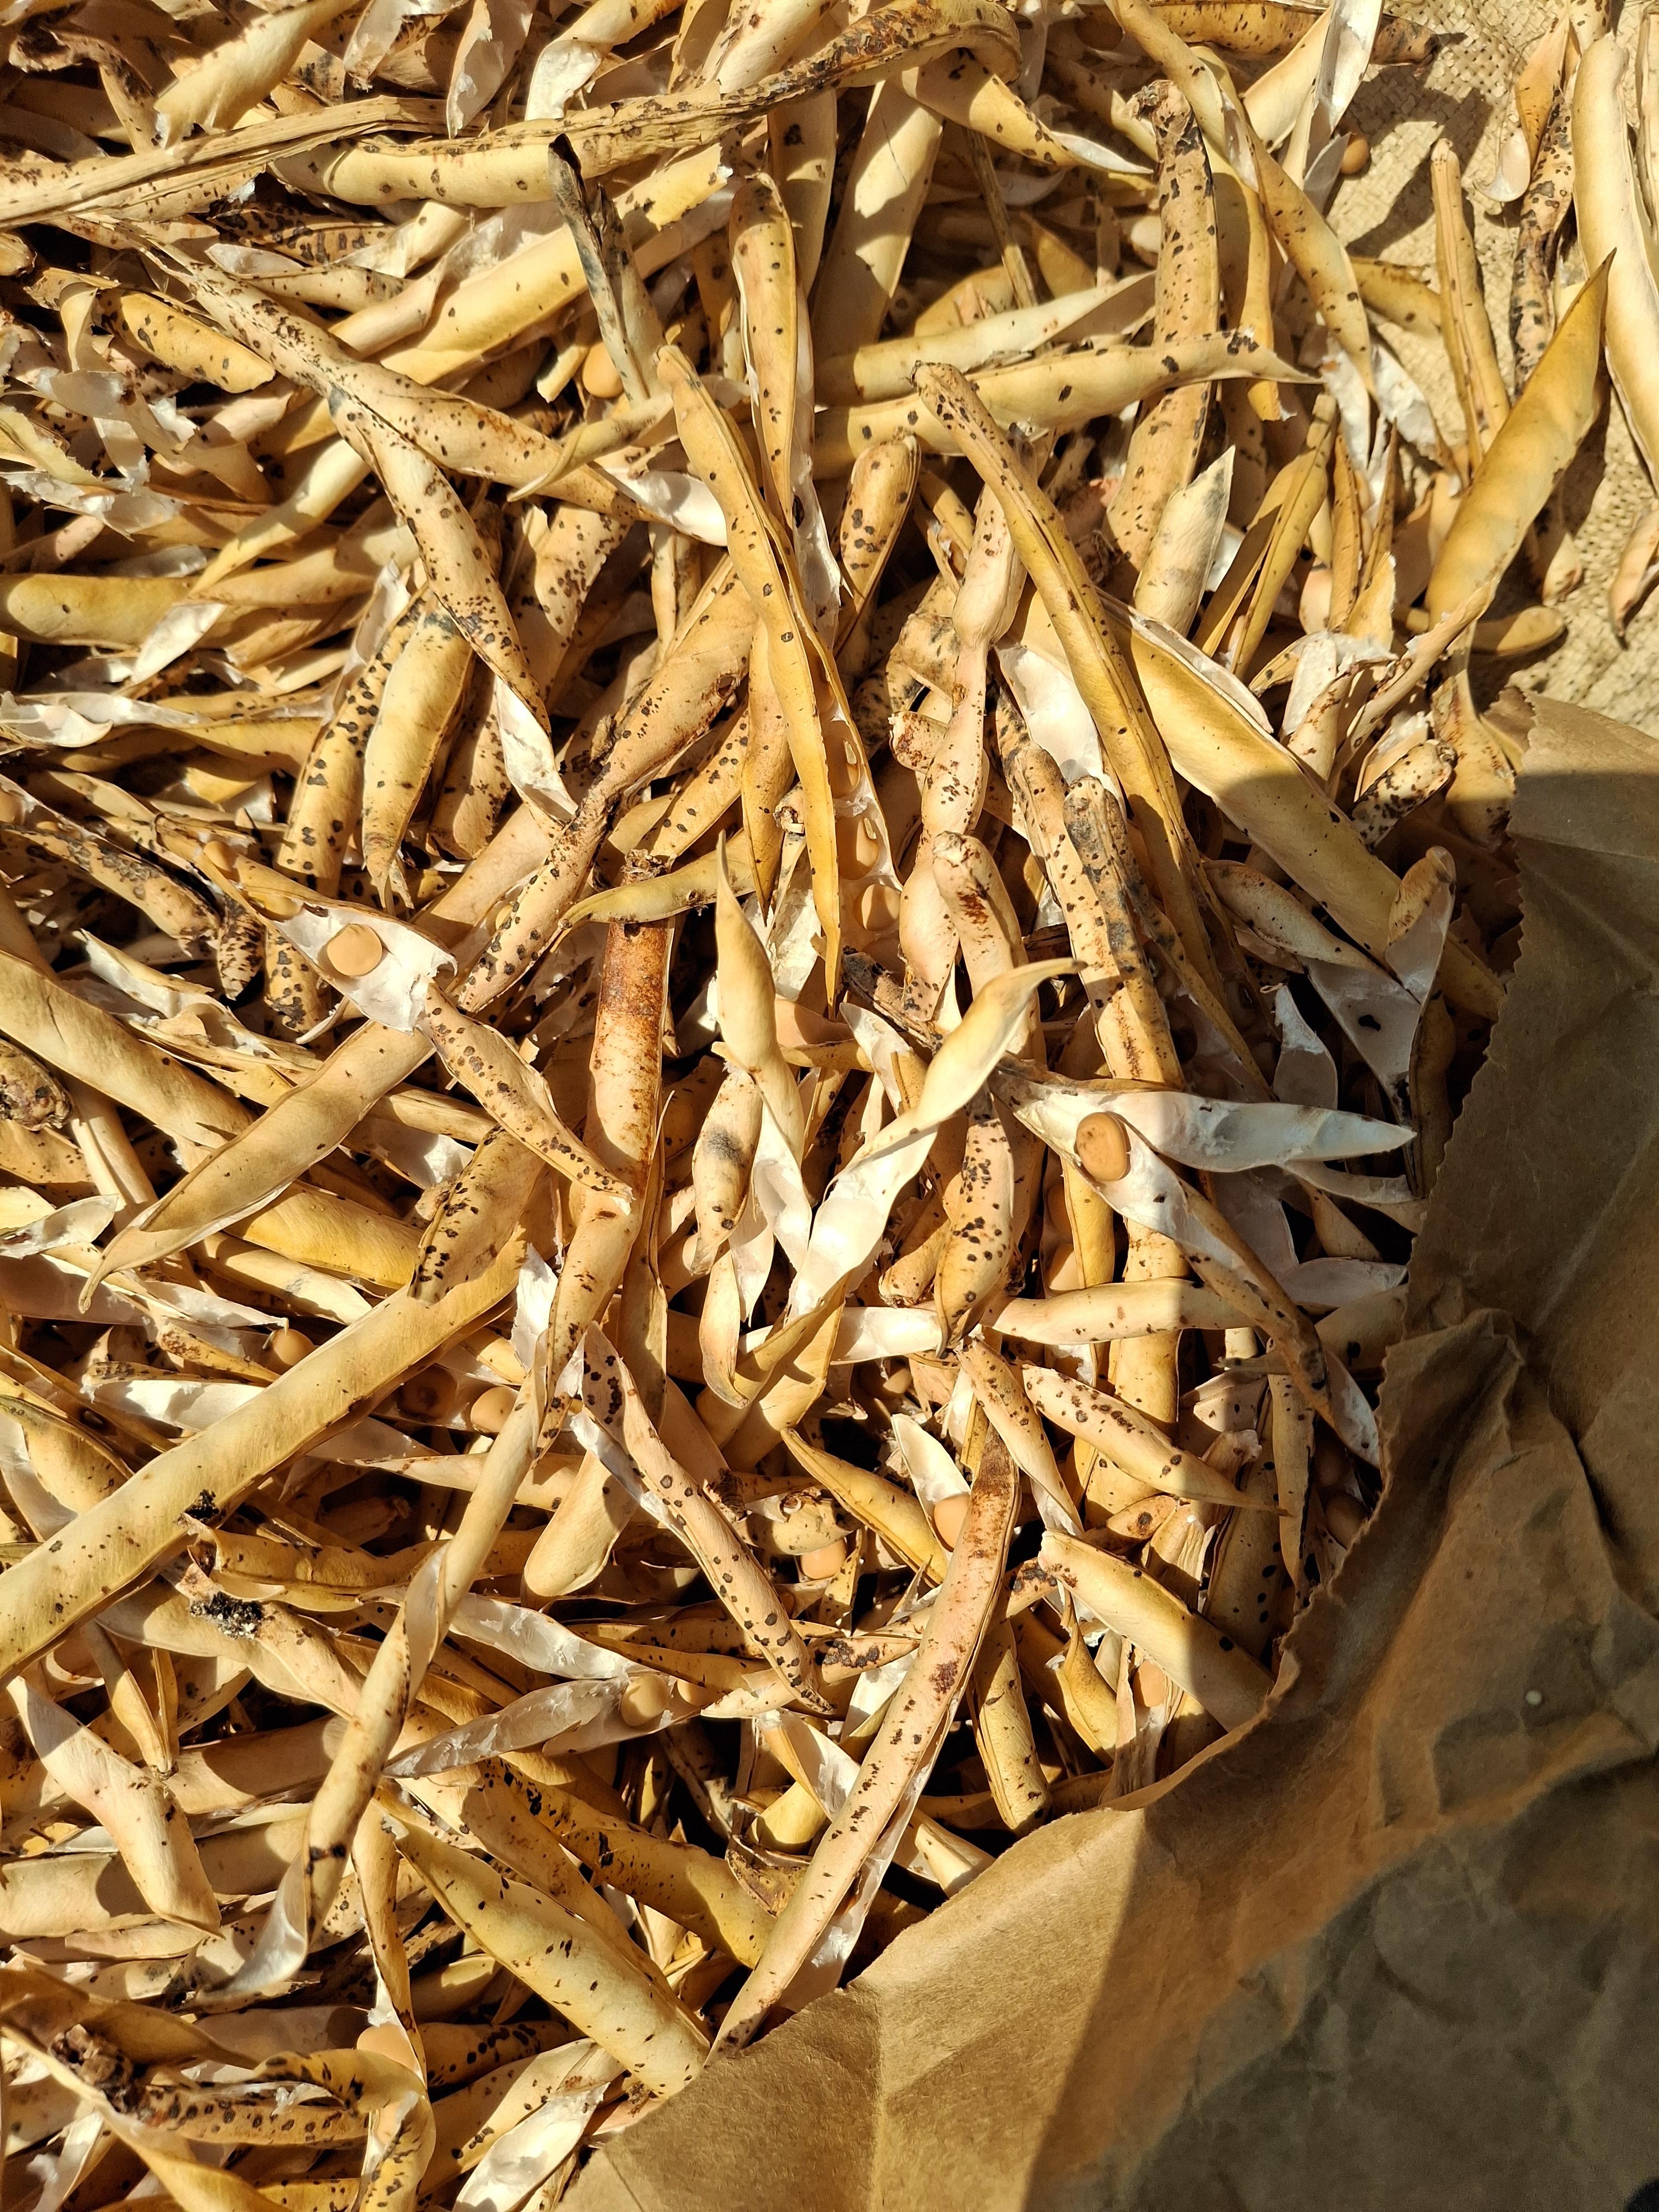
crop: cowpea
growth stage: harvest
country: Nigeria
